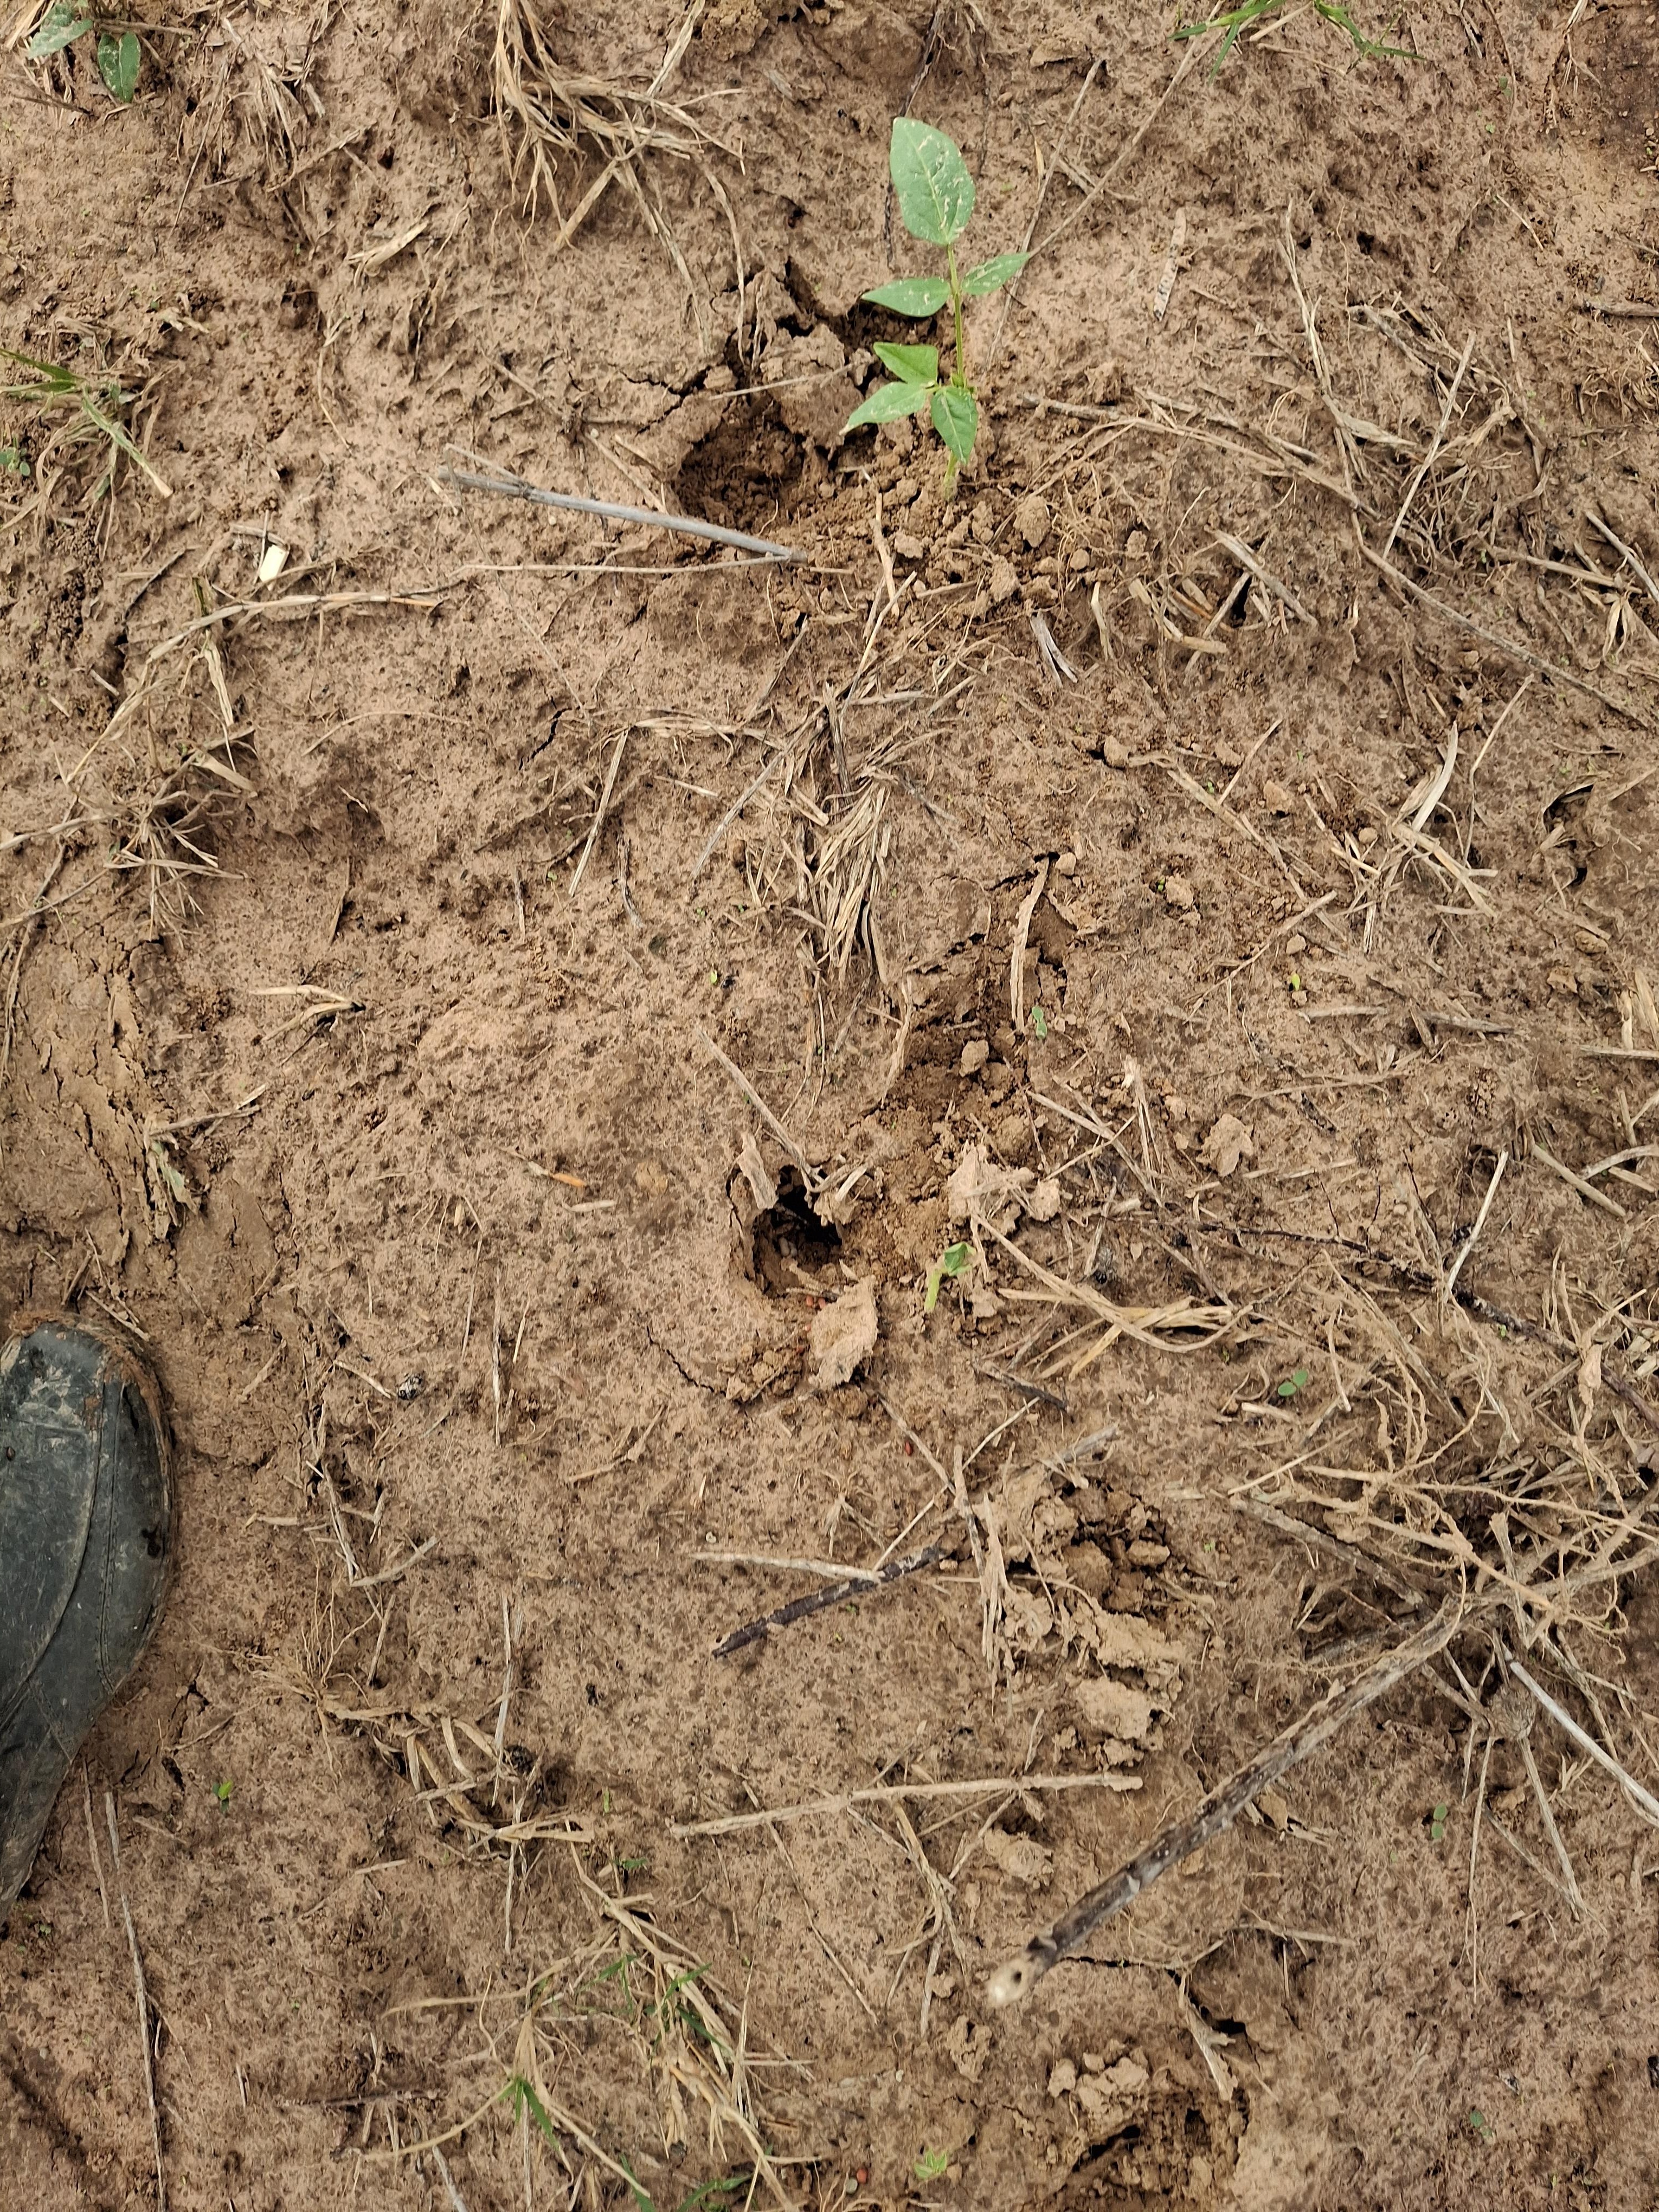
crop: cowpea
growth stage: emergence
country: Nigeria
